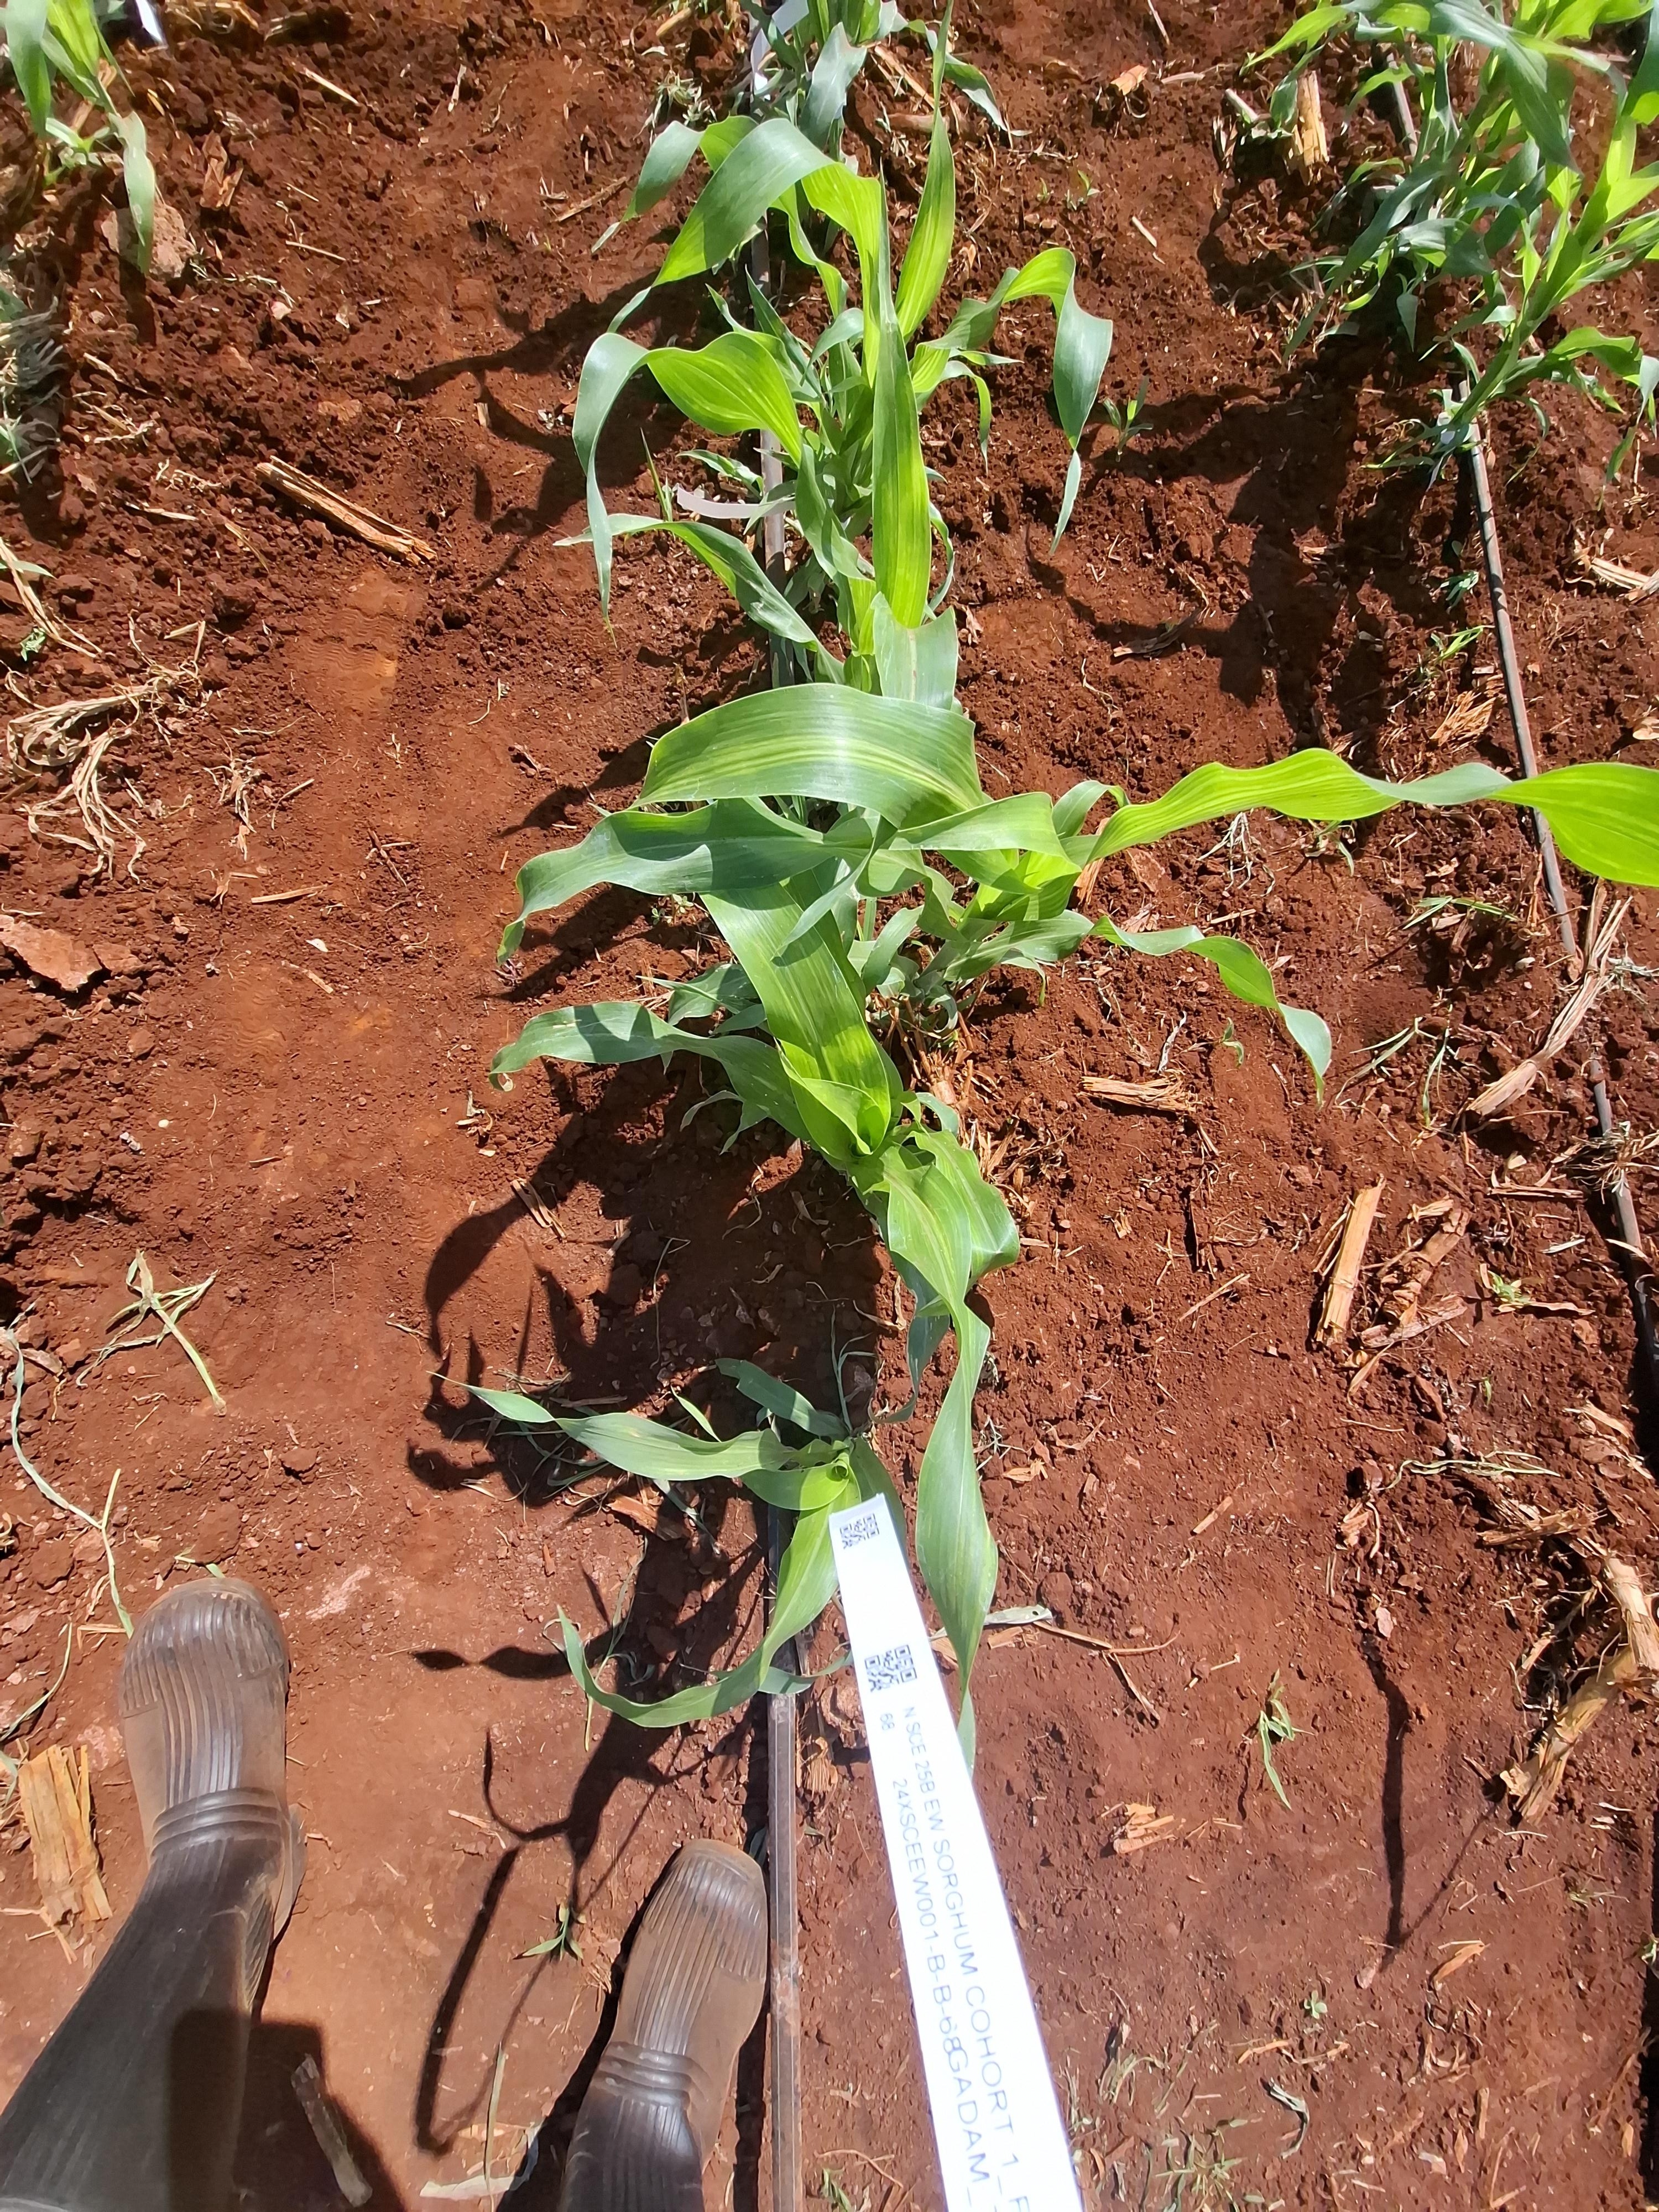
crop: sorghum
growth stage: vegetative
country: Kenya
